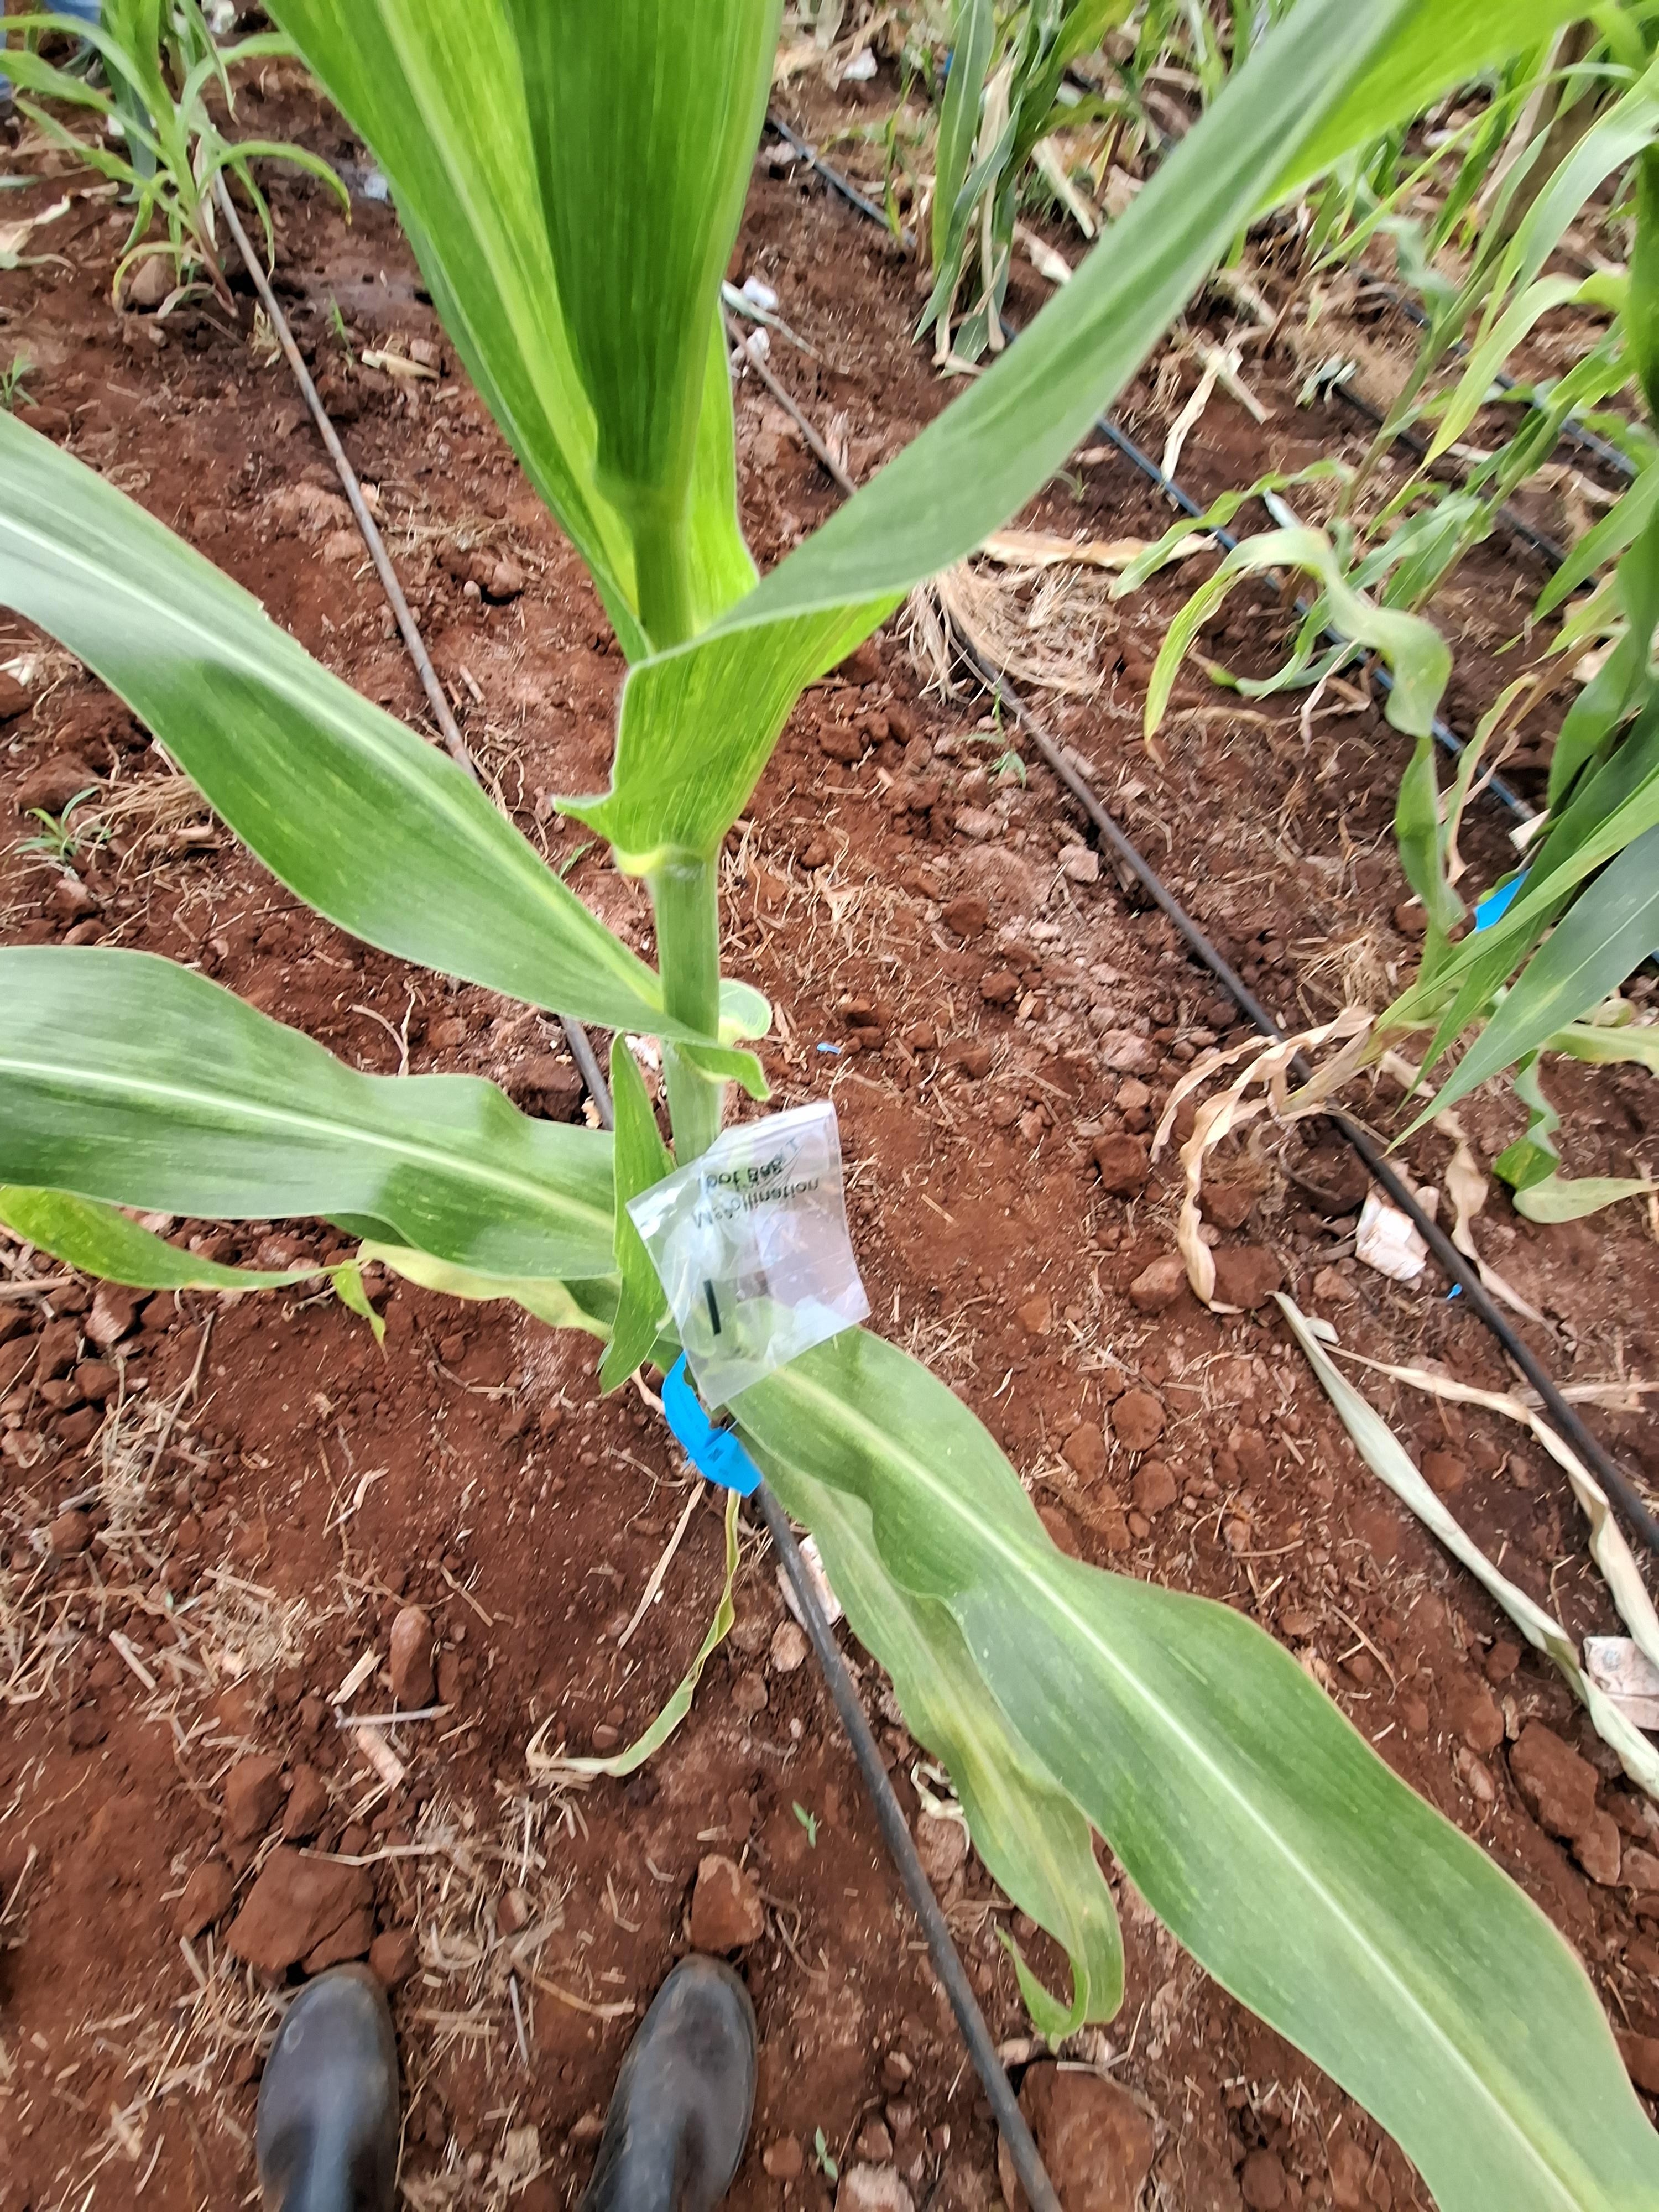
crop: maize
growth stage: flowering
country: Kenya
